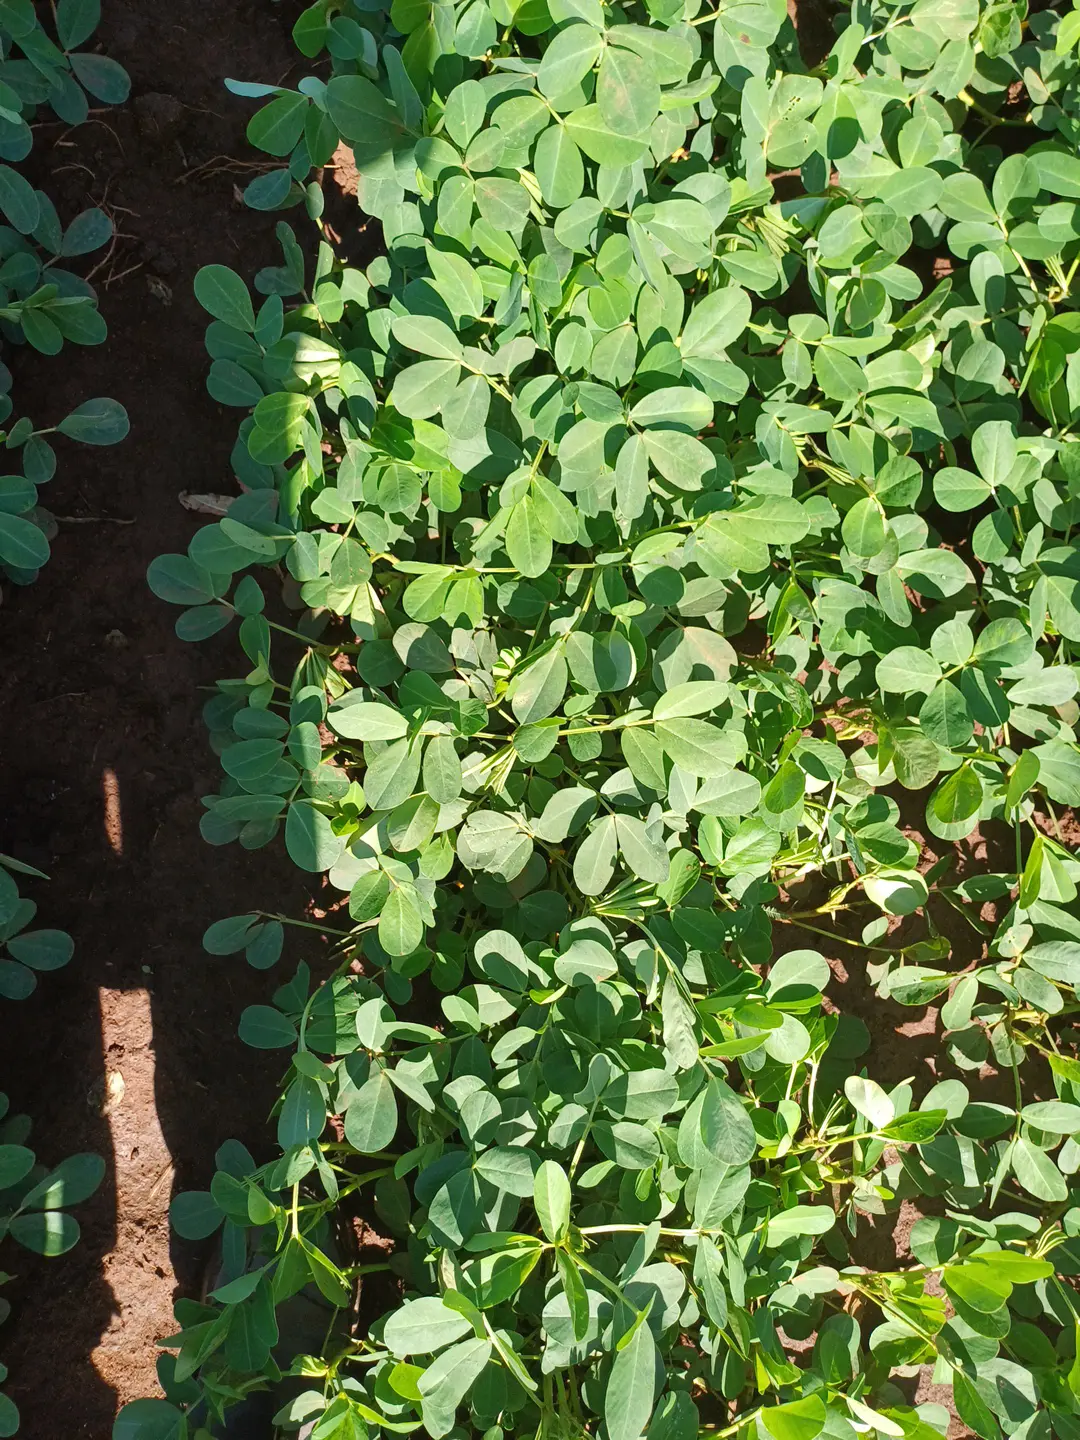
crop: groundnut
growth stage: flowering
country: Kenya
